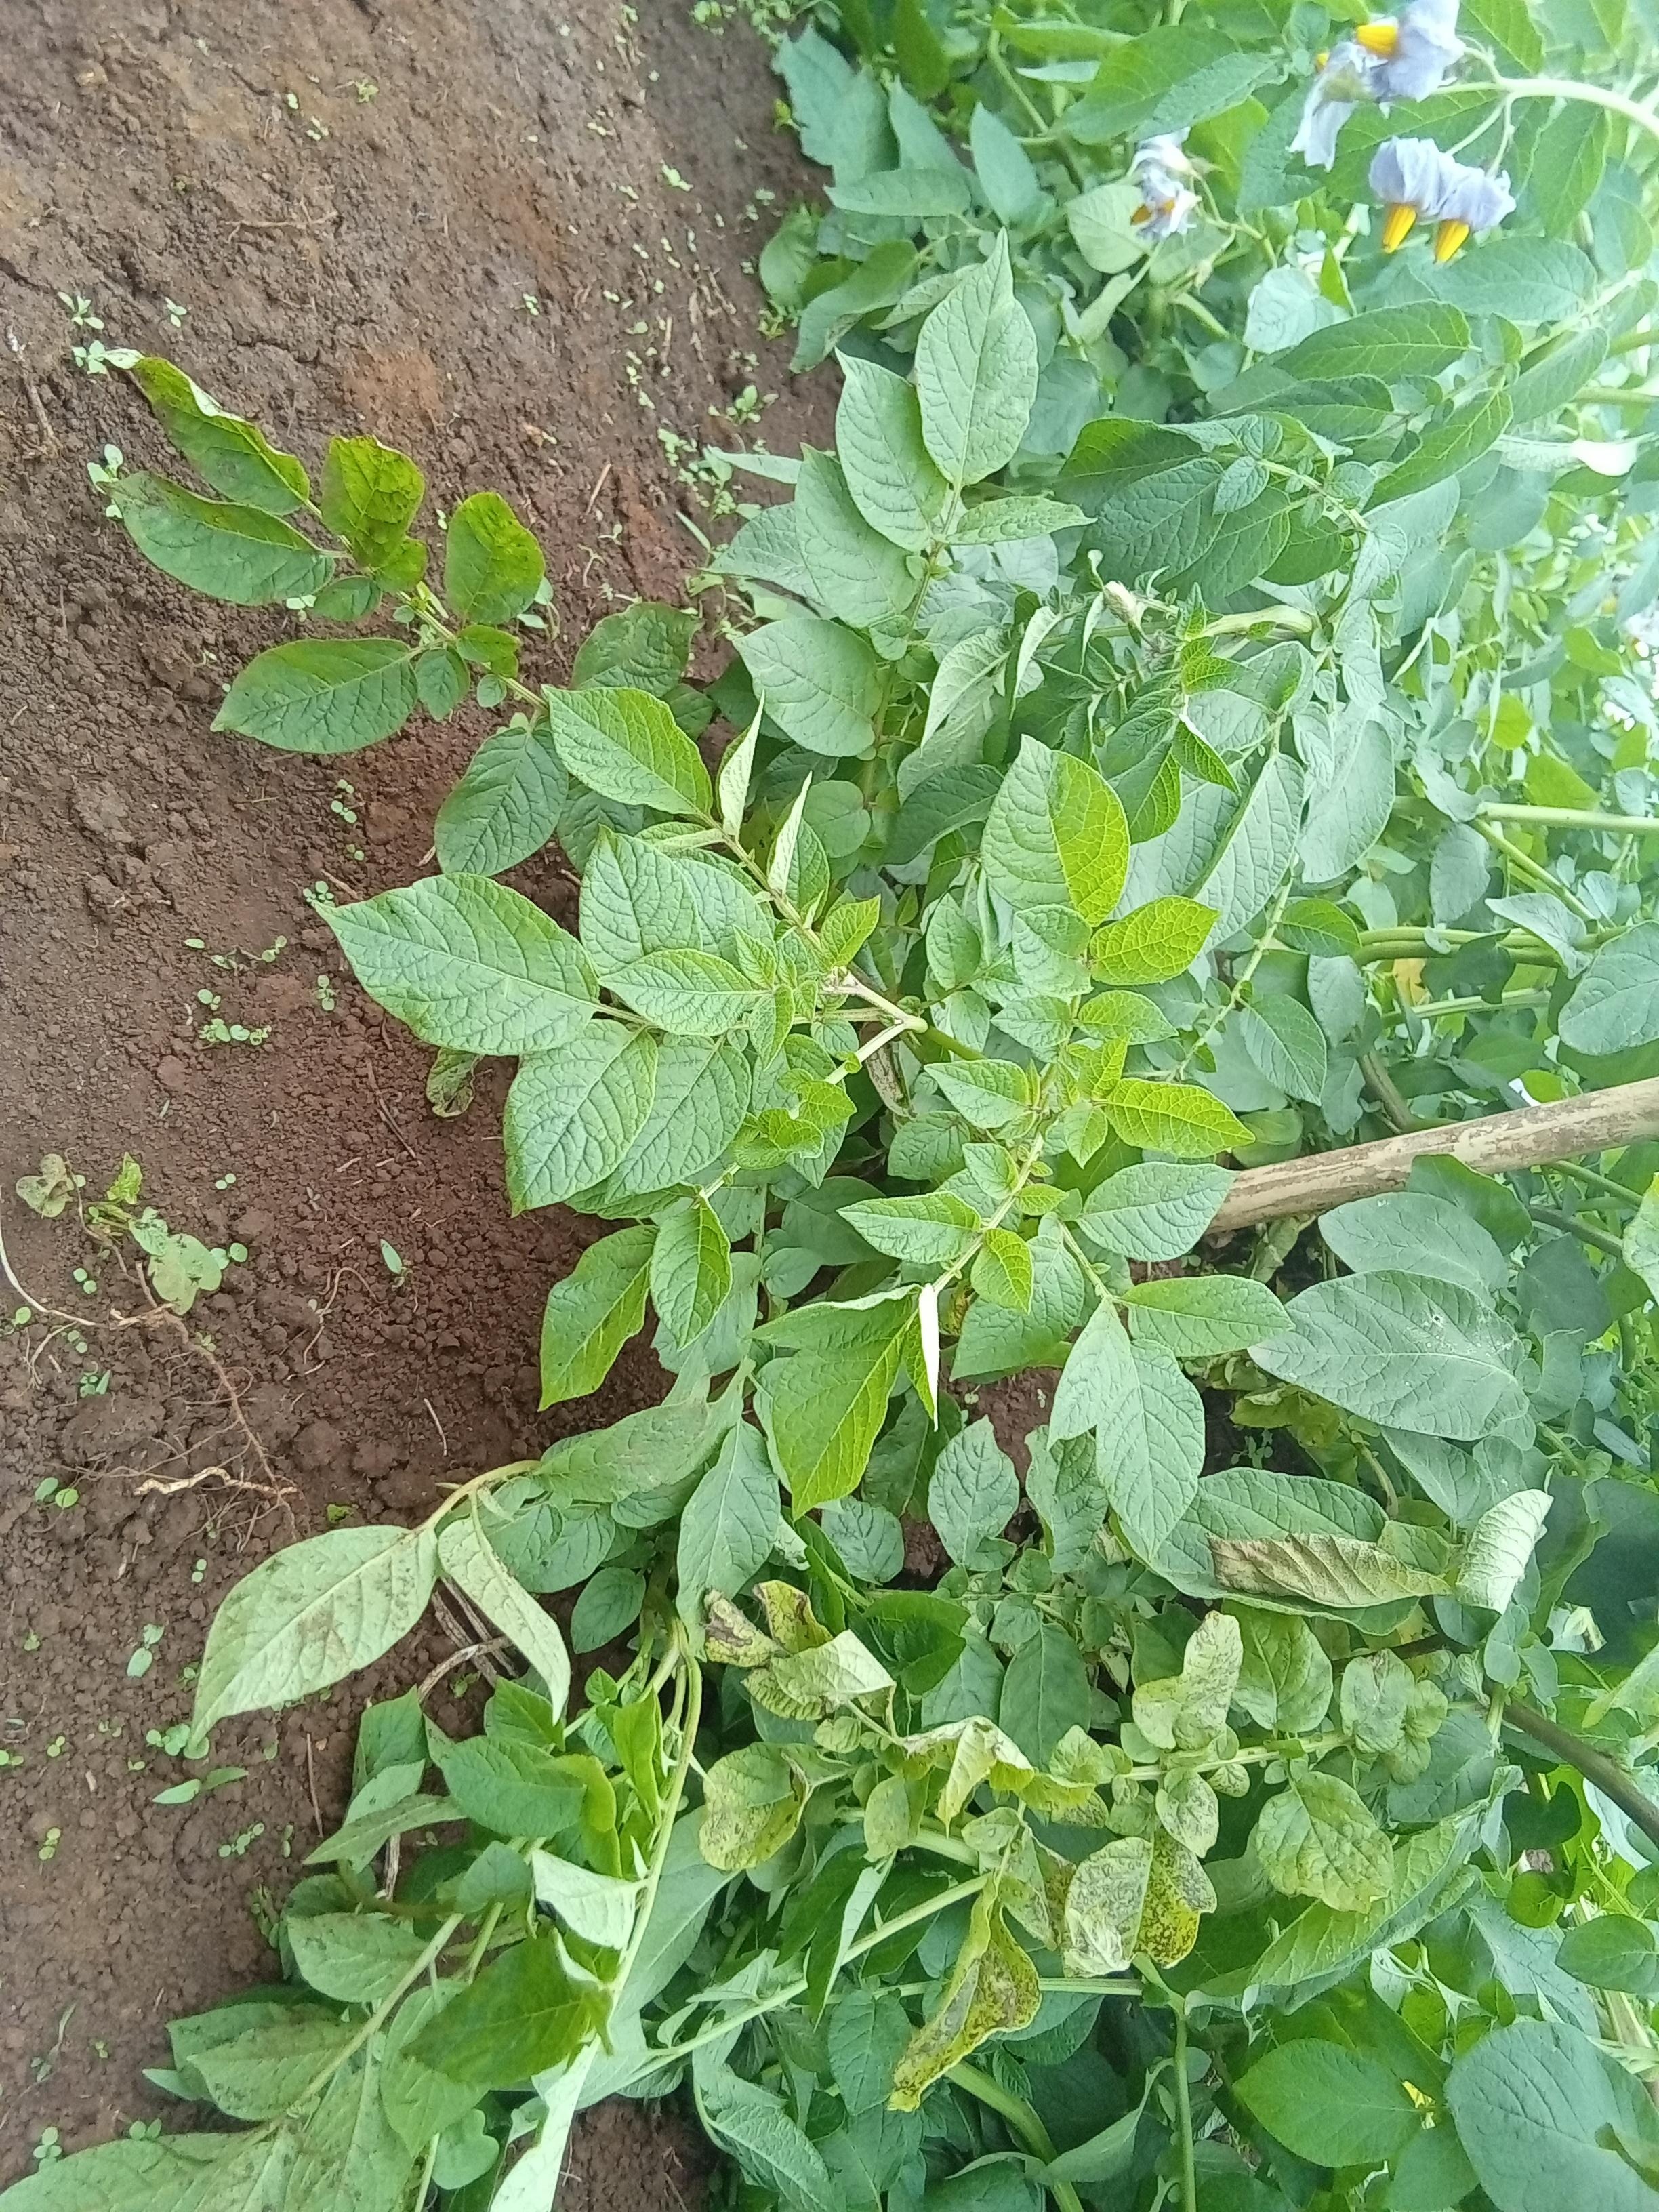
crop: potato
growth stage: flowering
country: Kenya
